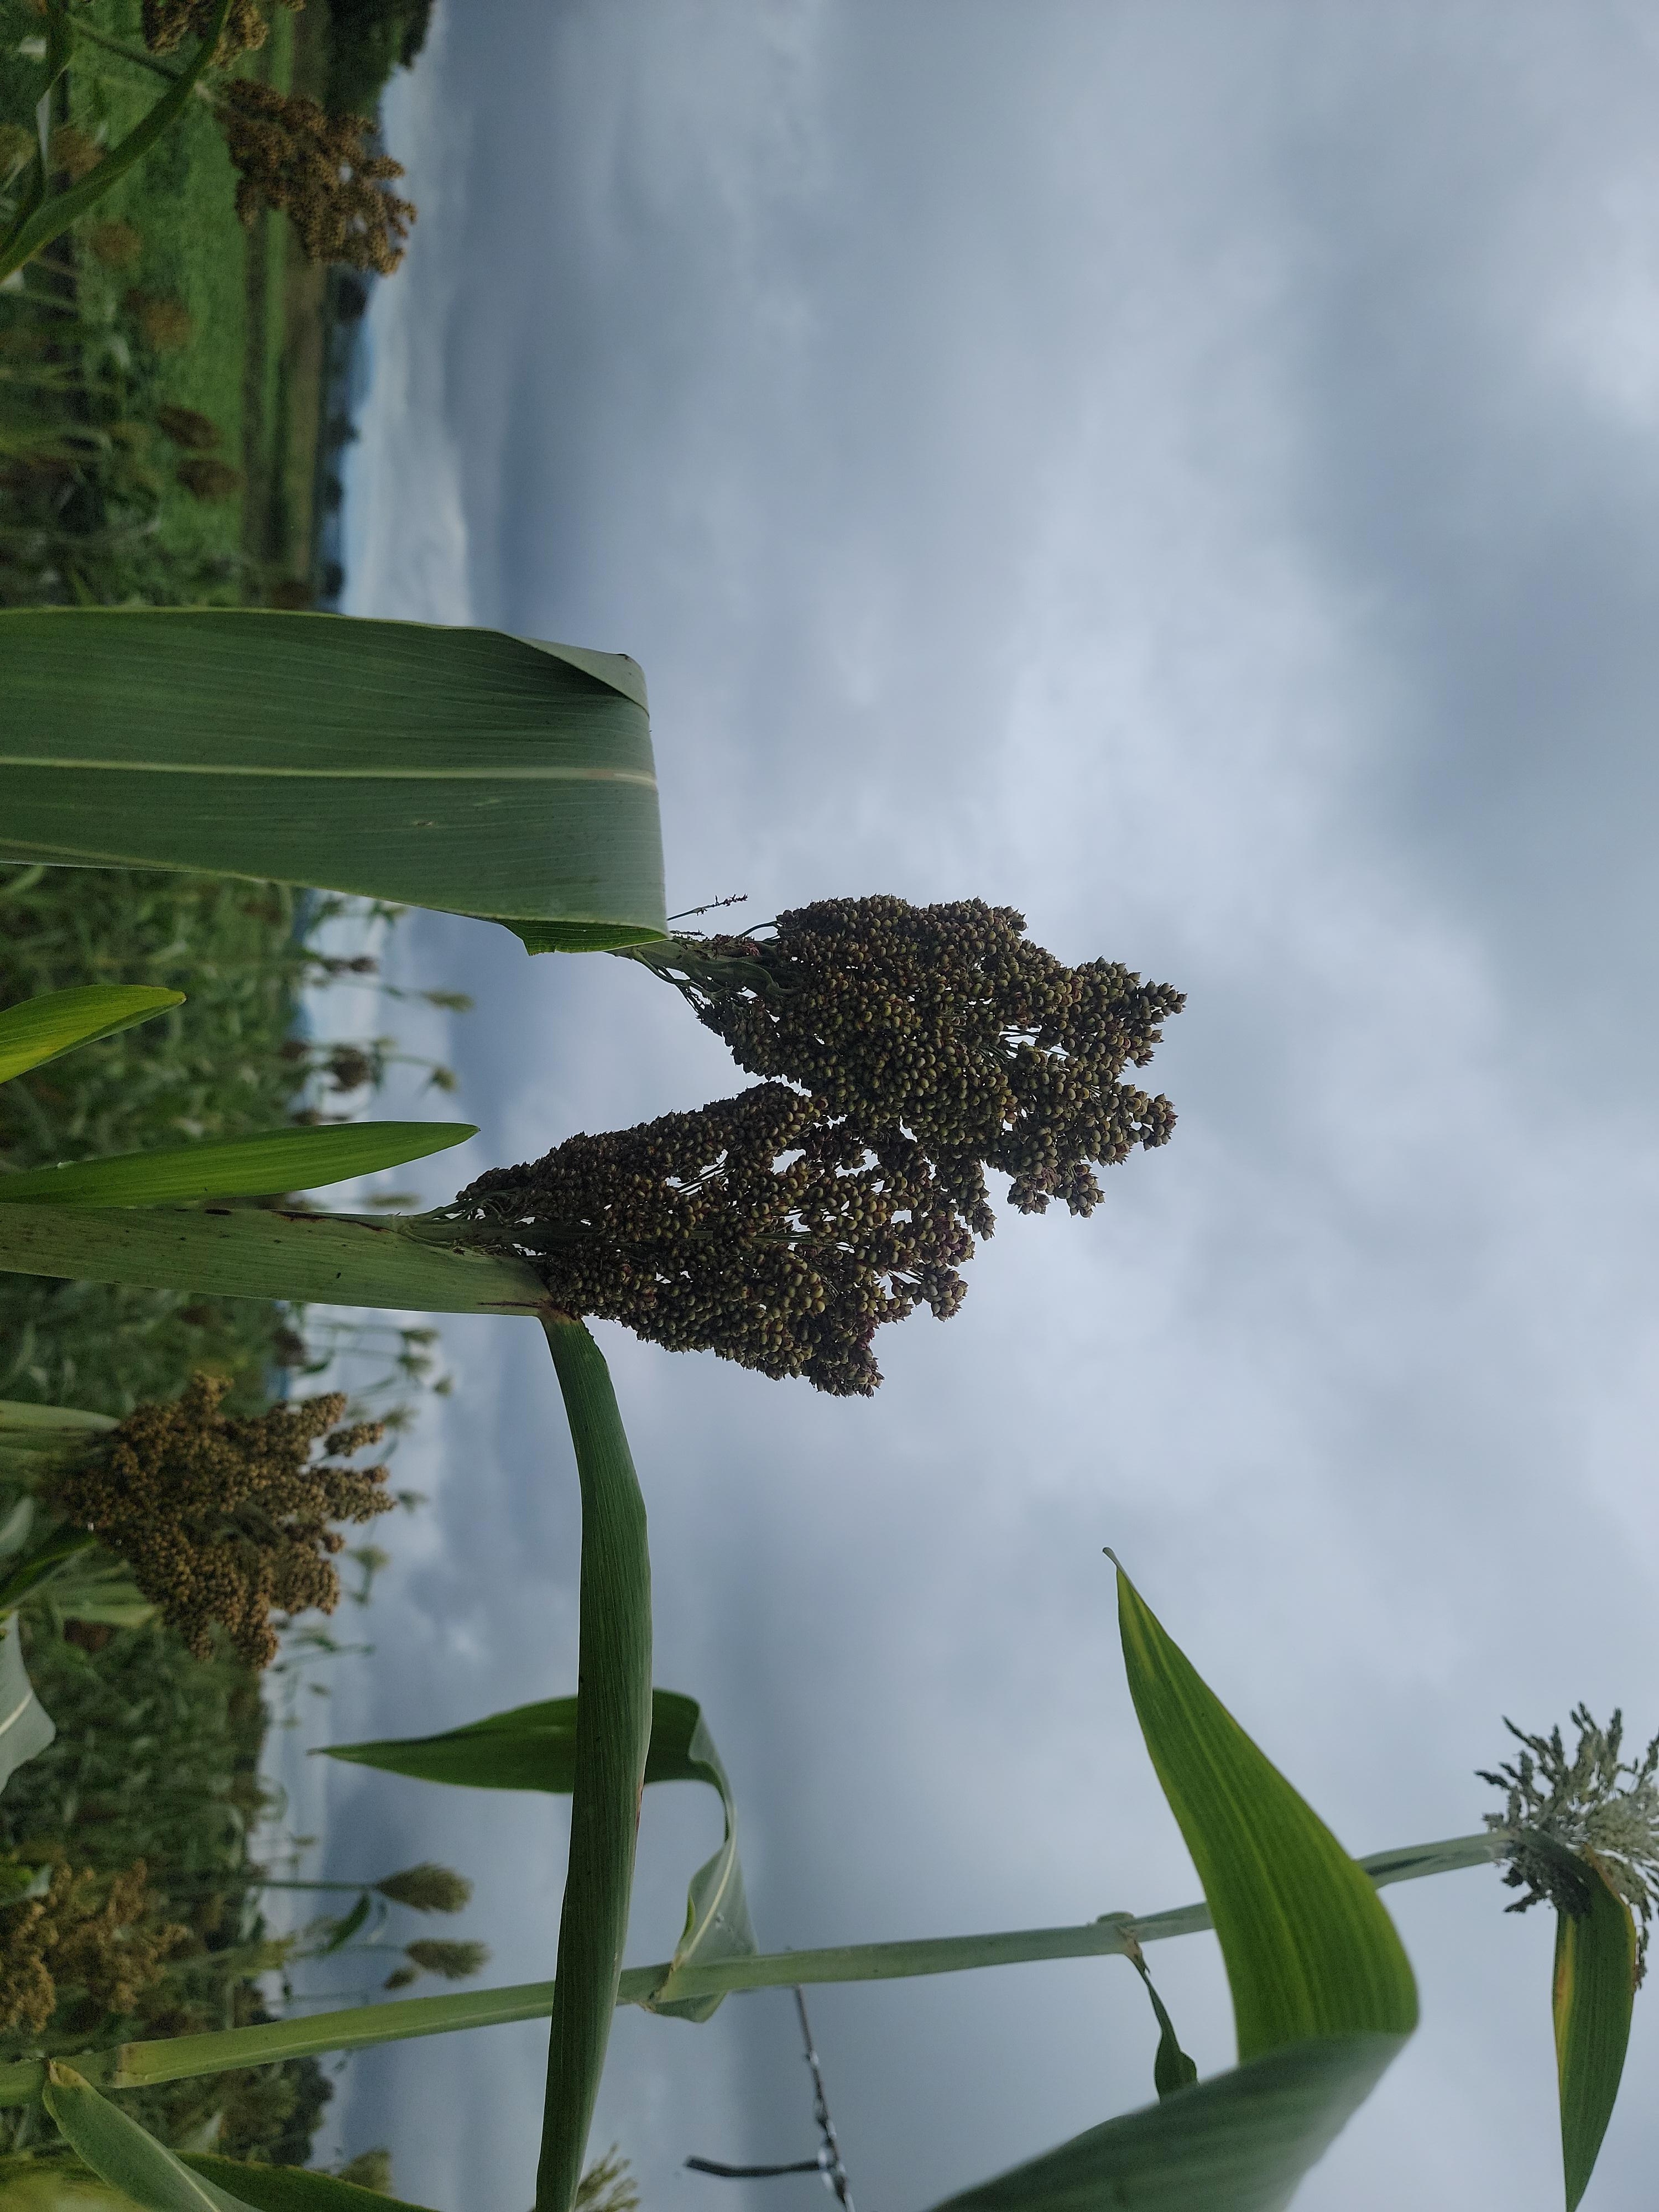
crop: sorghum
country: Tanzania
